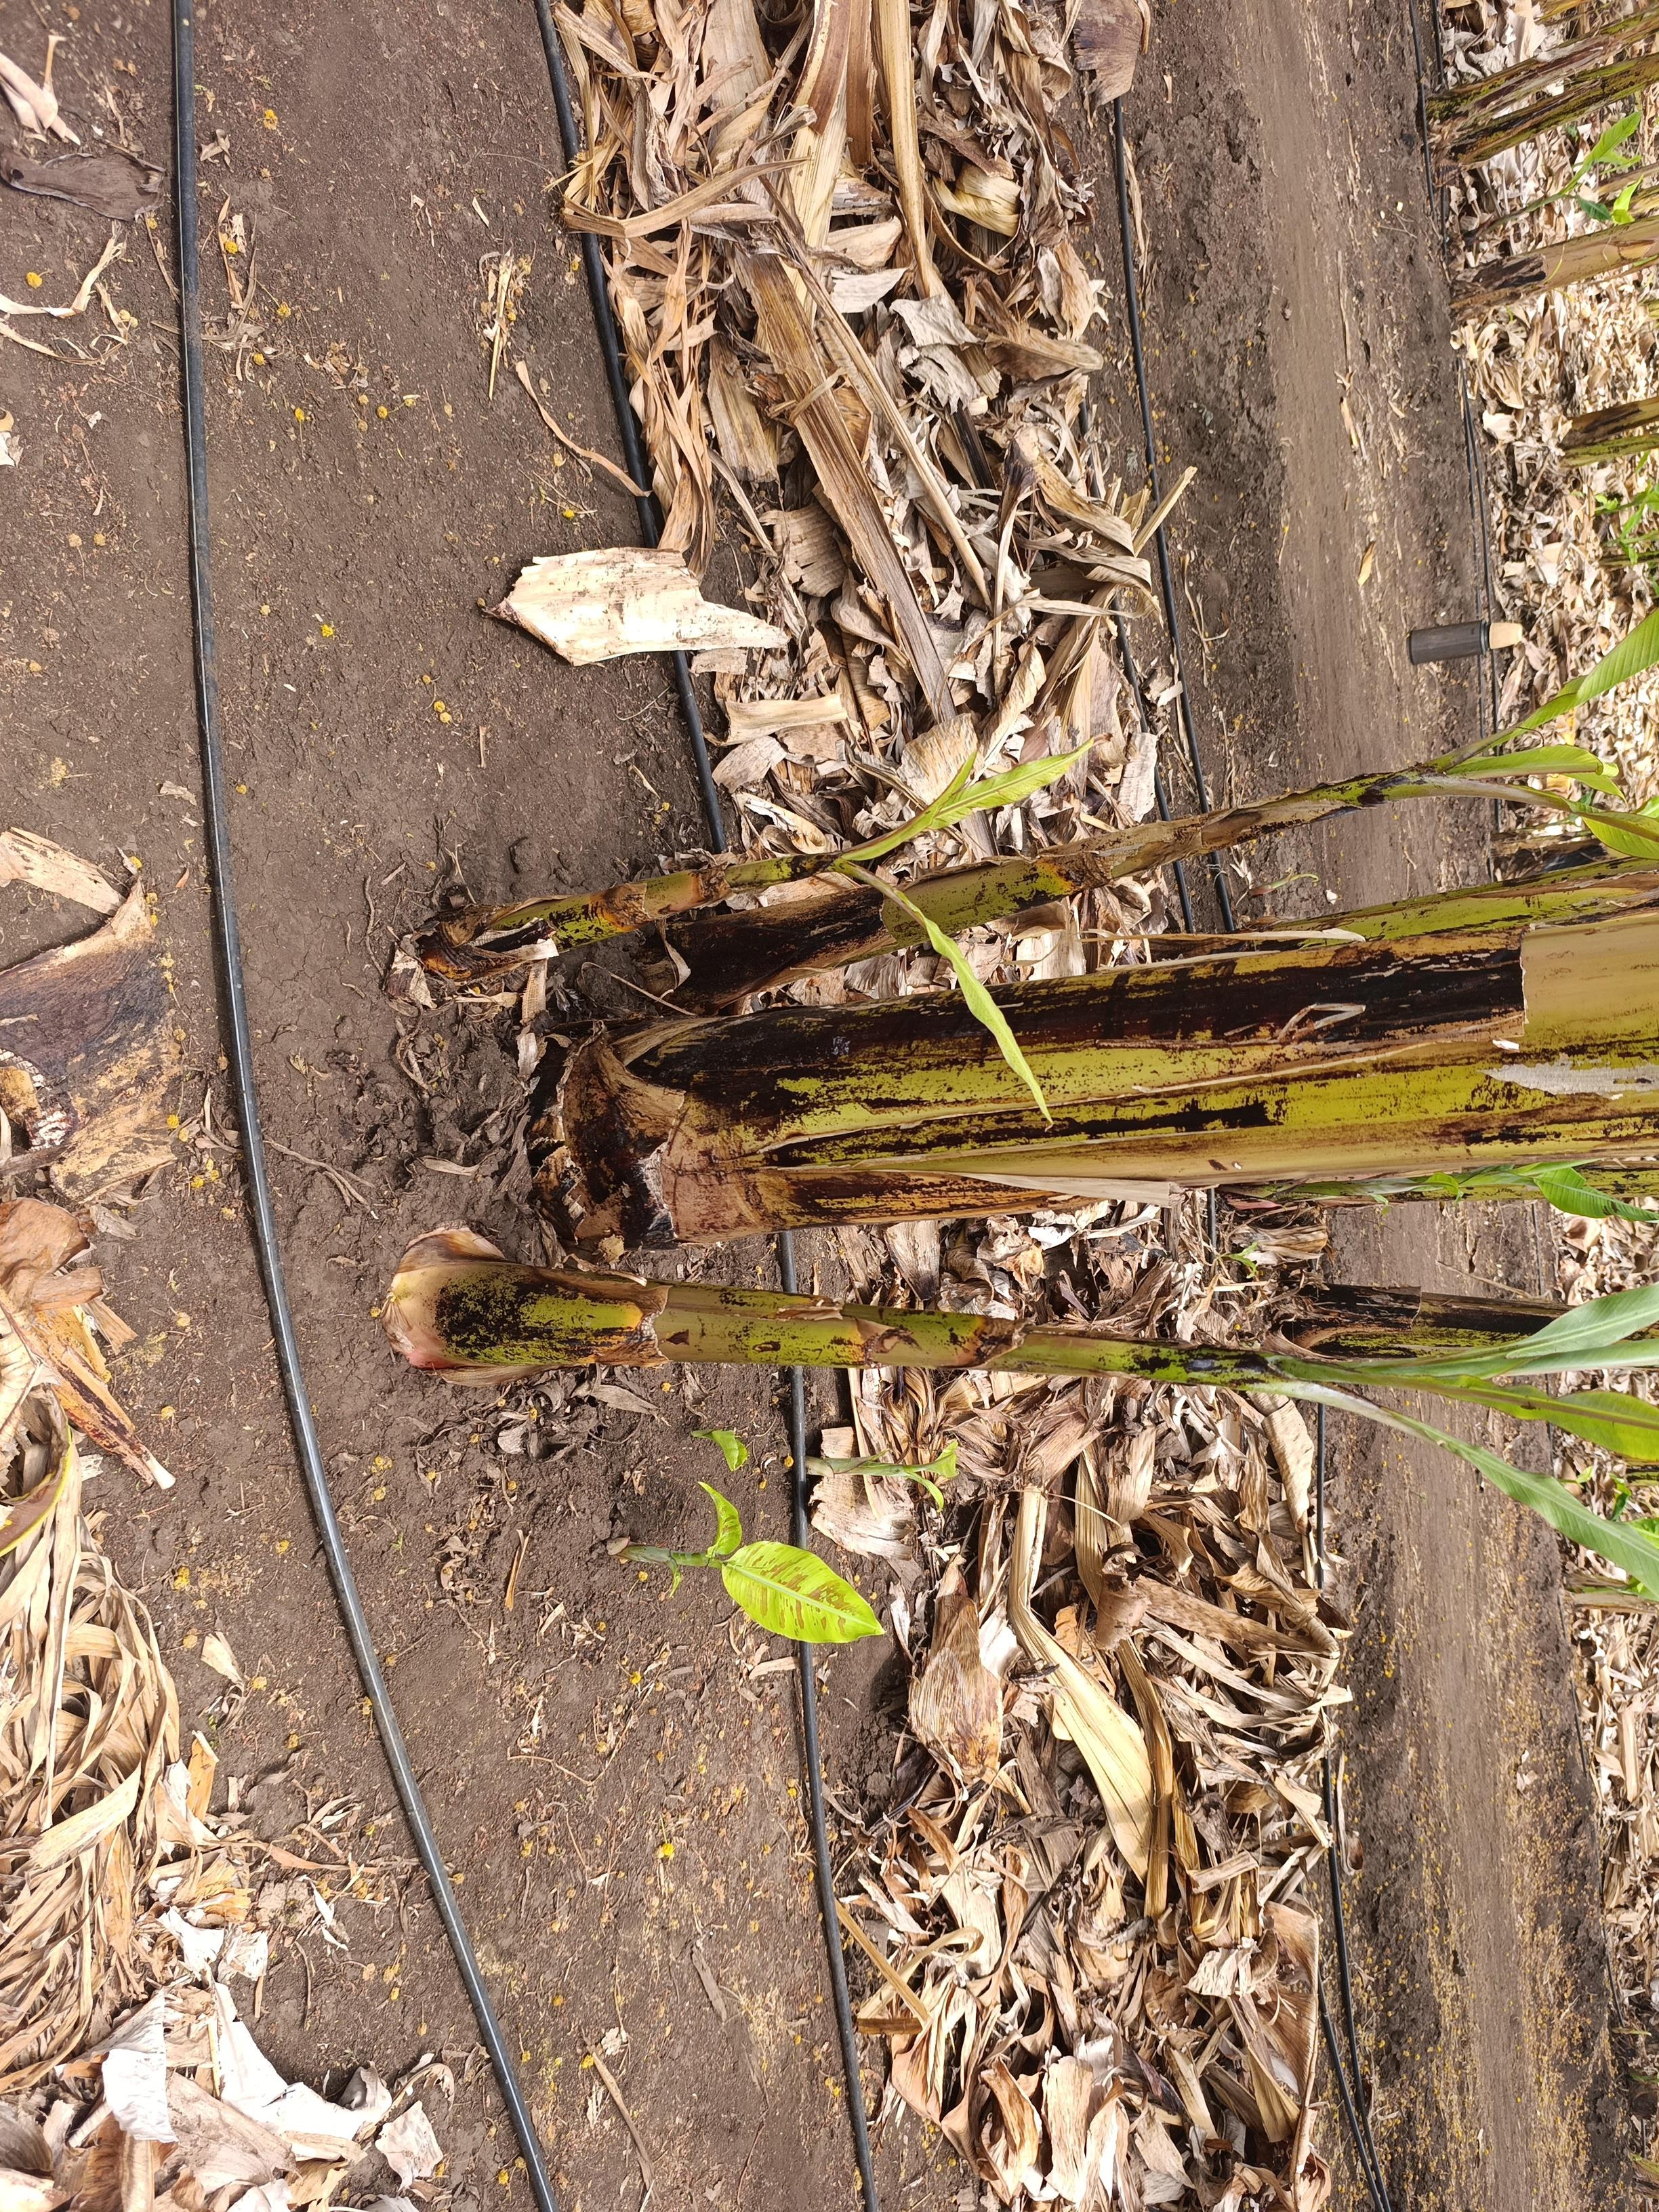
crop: banana
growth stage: emergence sucker
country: Tanzania
